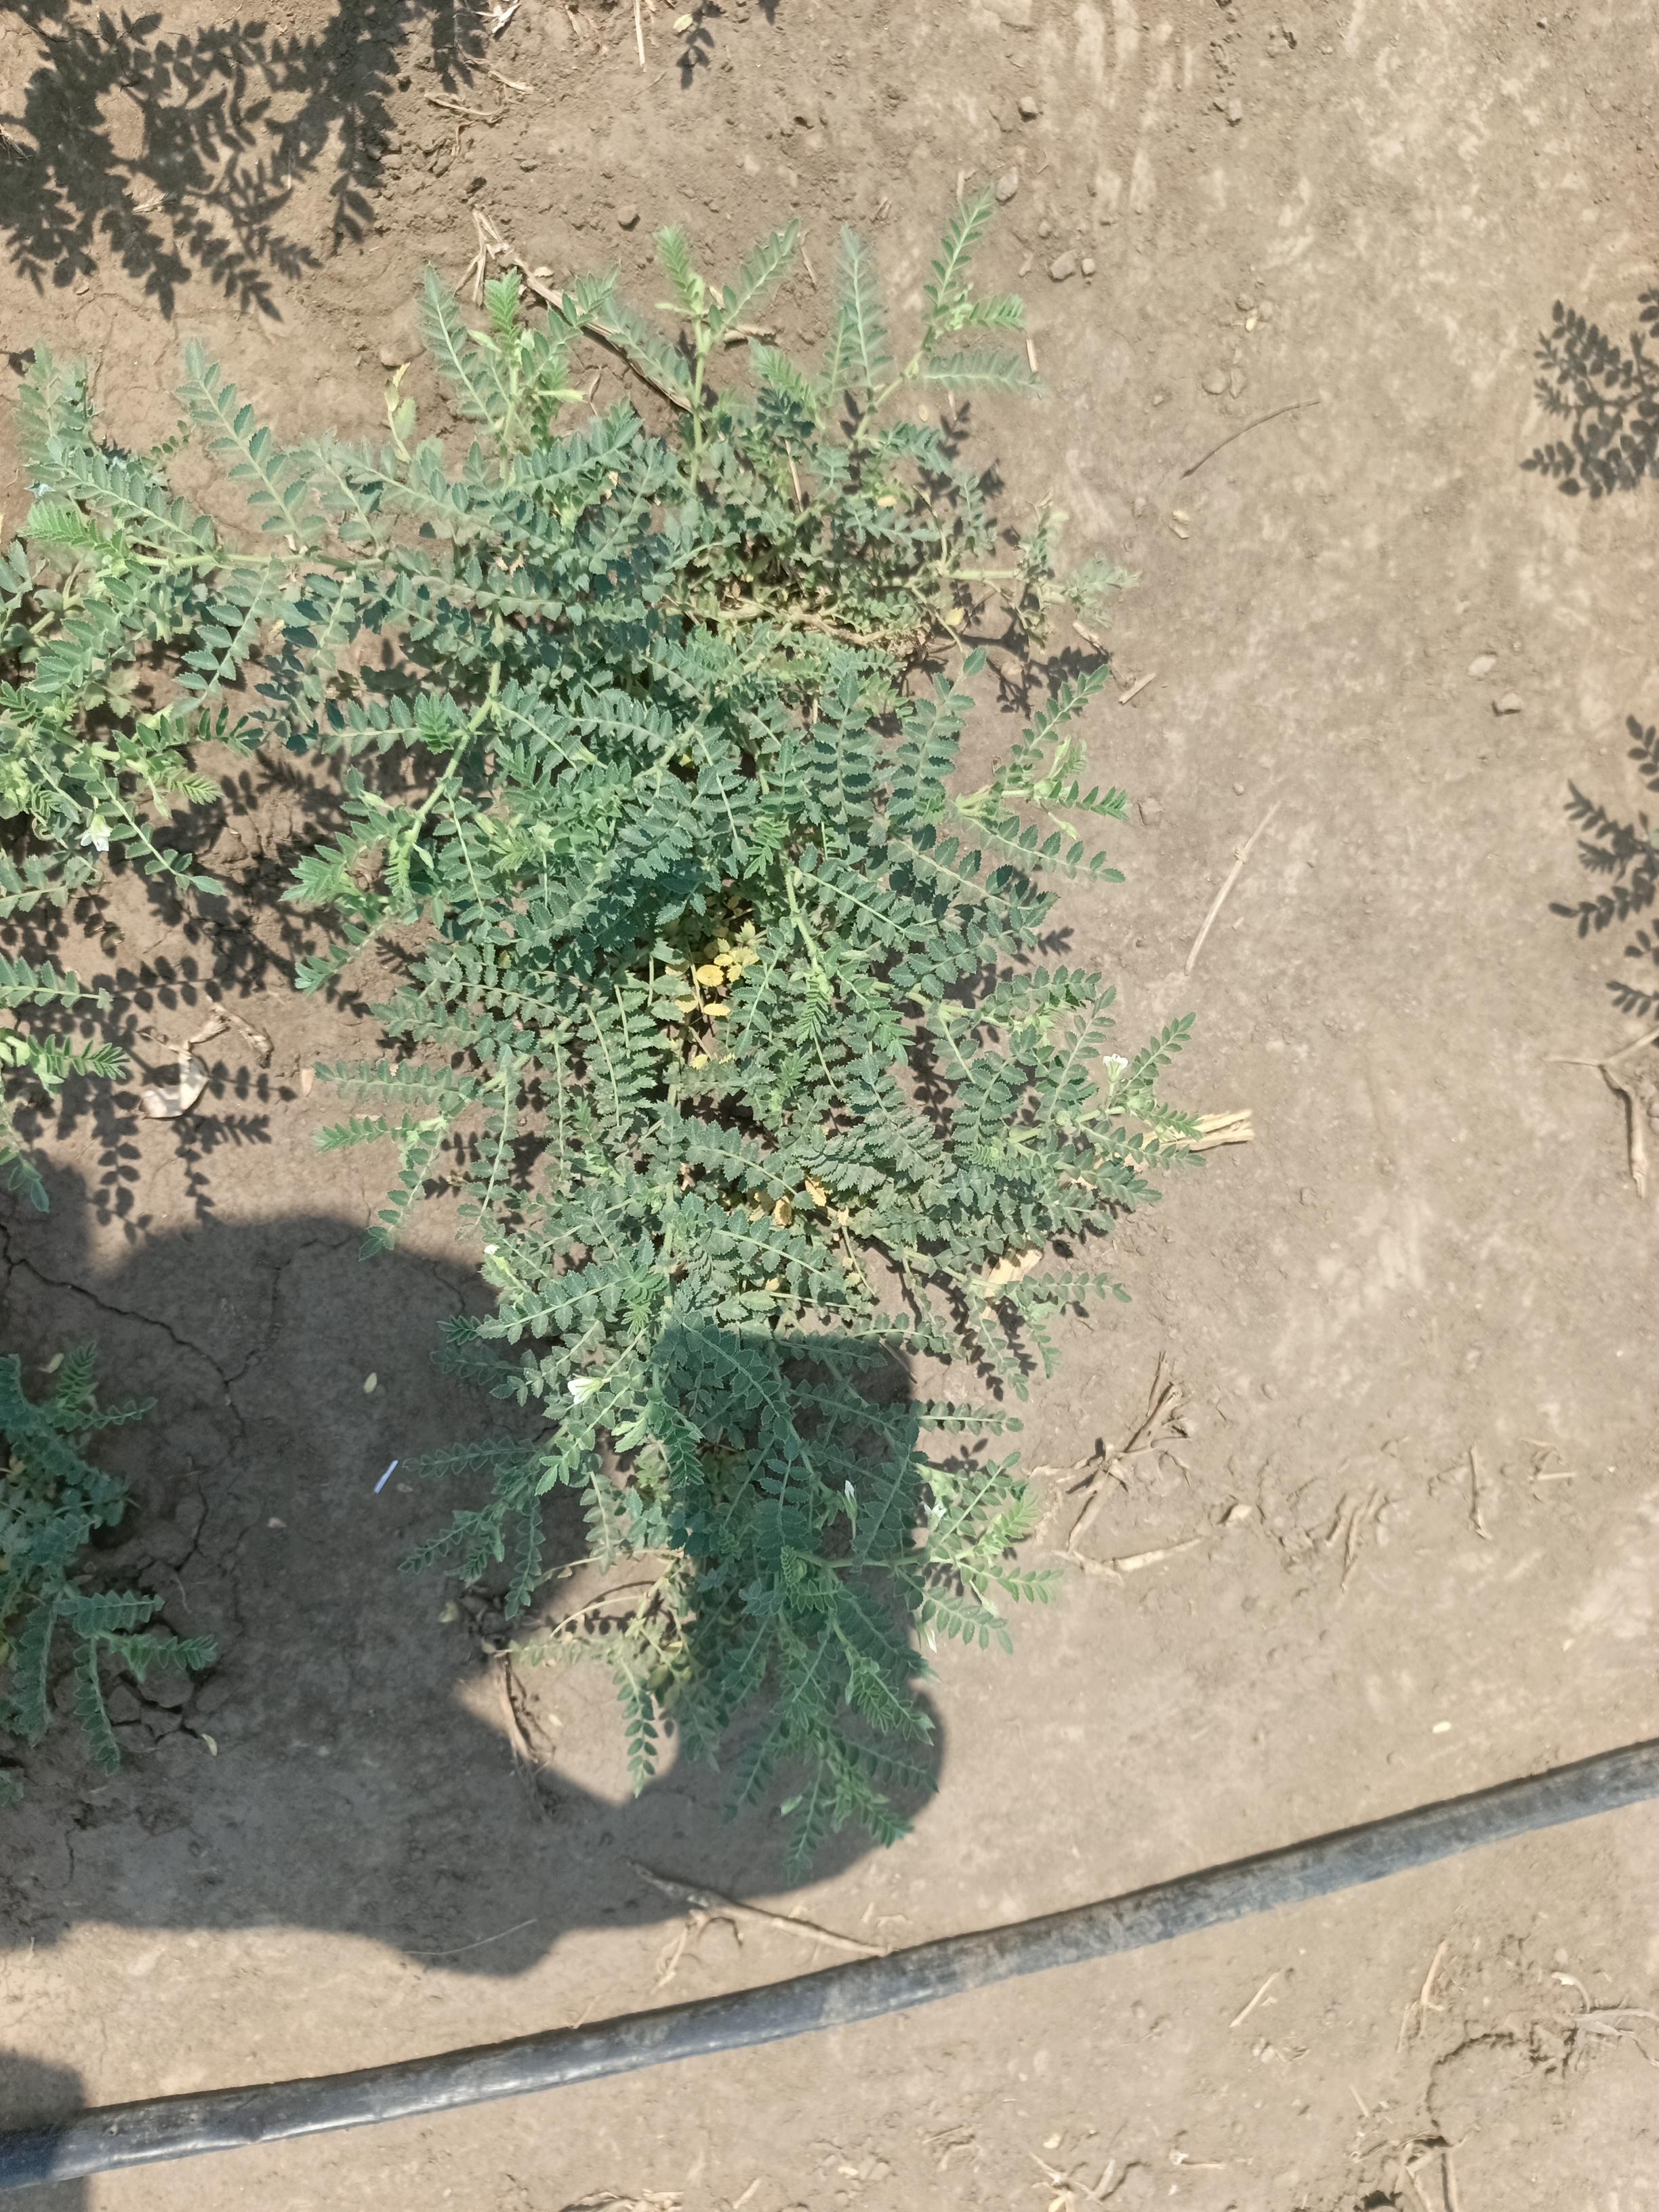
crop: chickpea
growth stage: flowering
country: Tanzania
